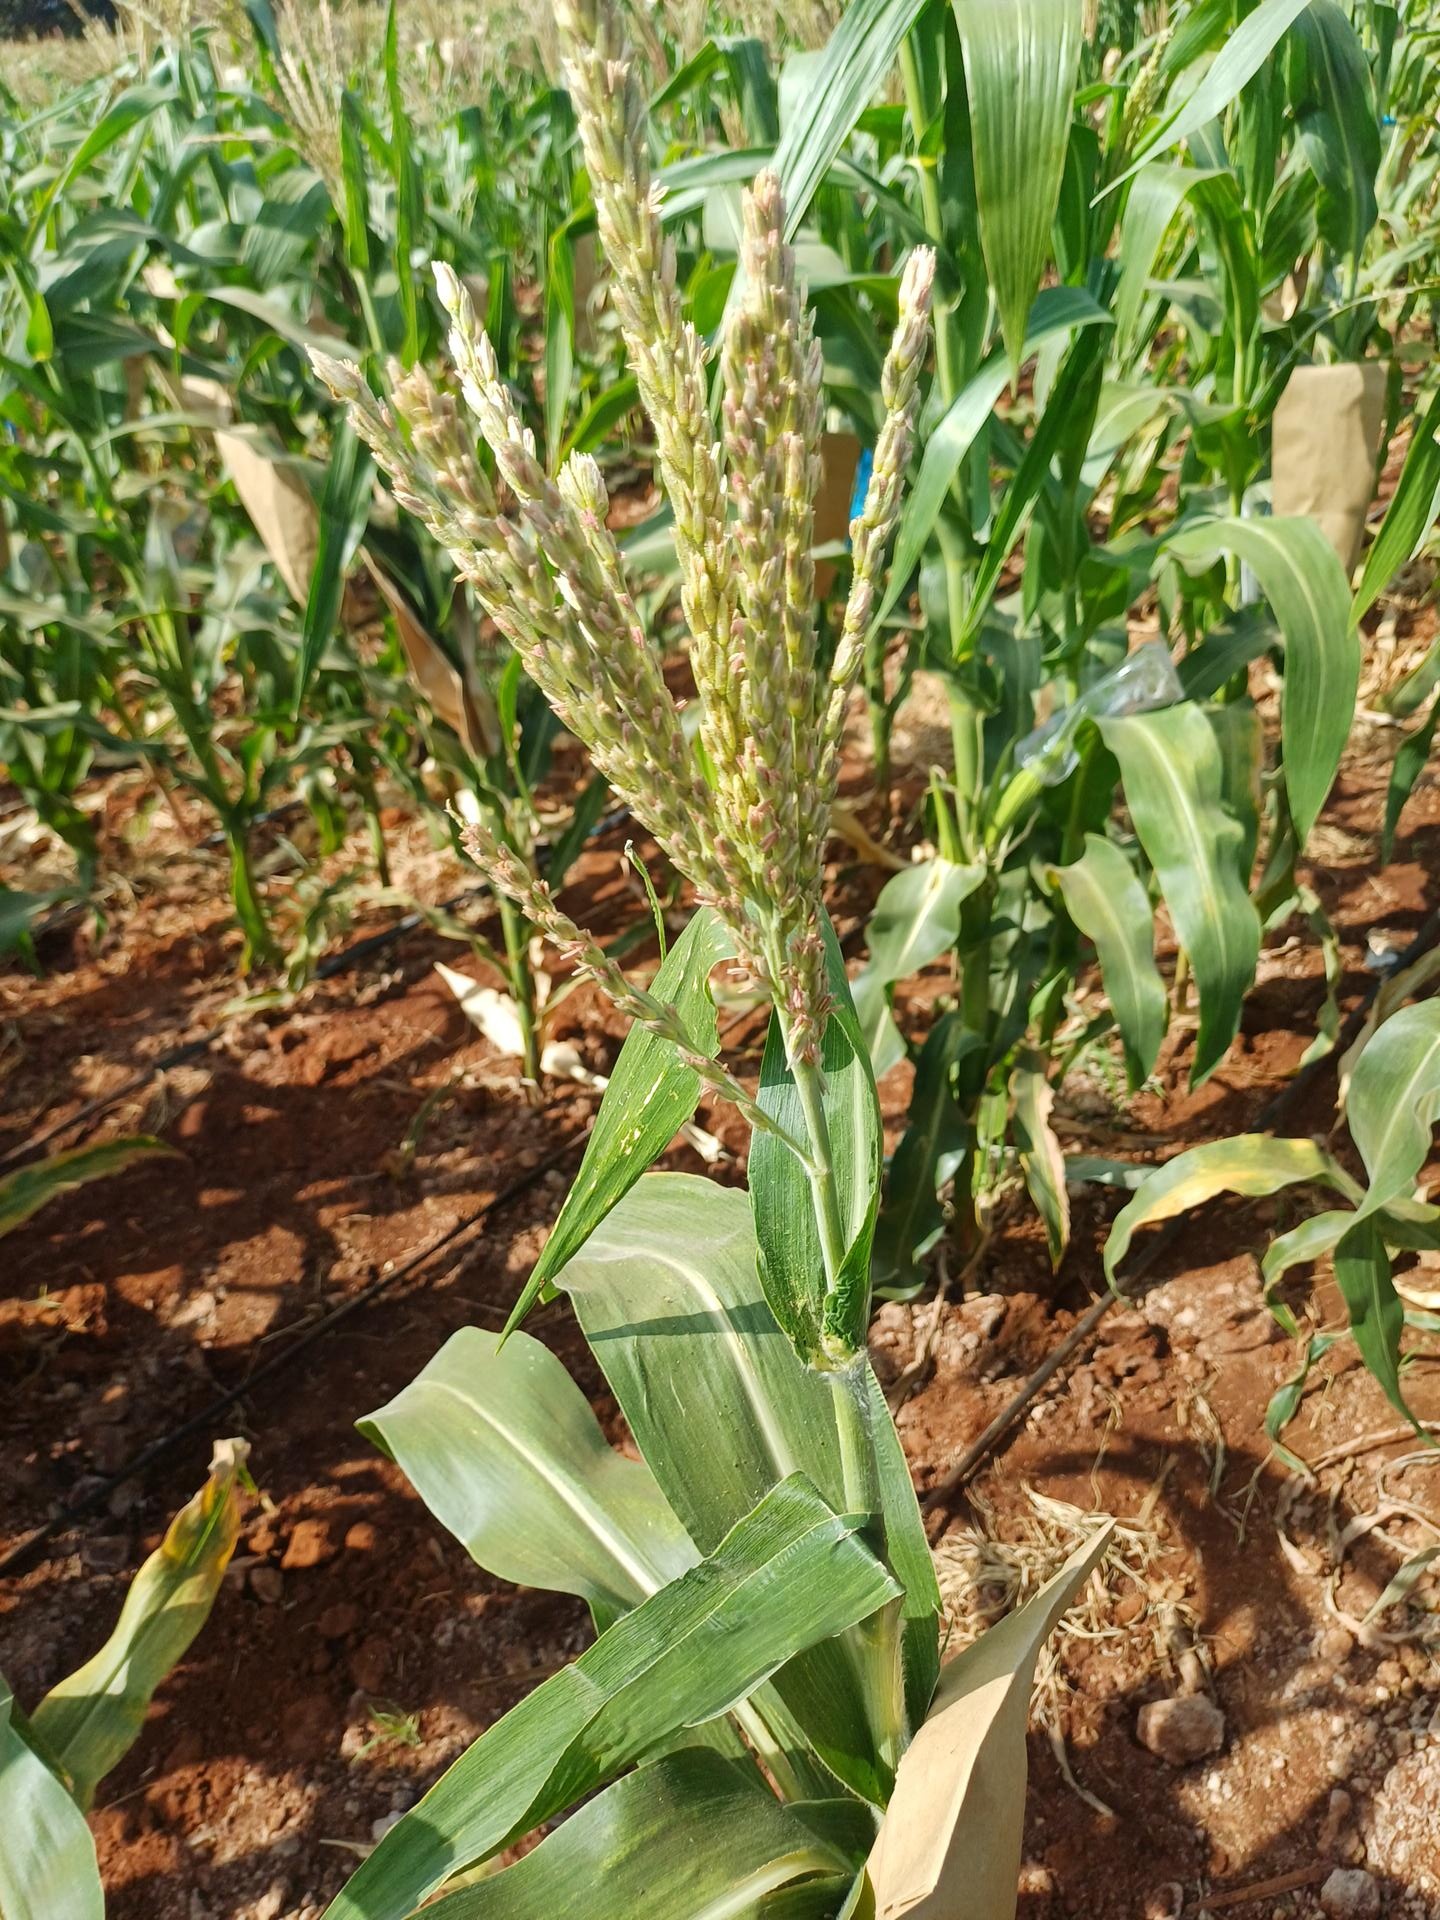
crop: maize
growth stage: flowering
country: Kenya
